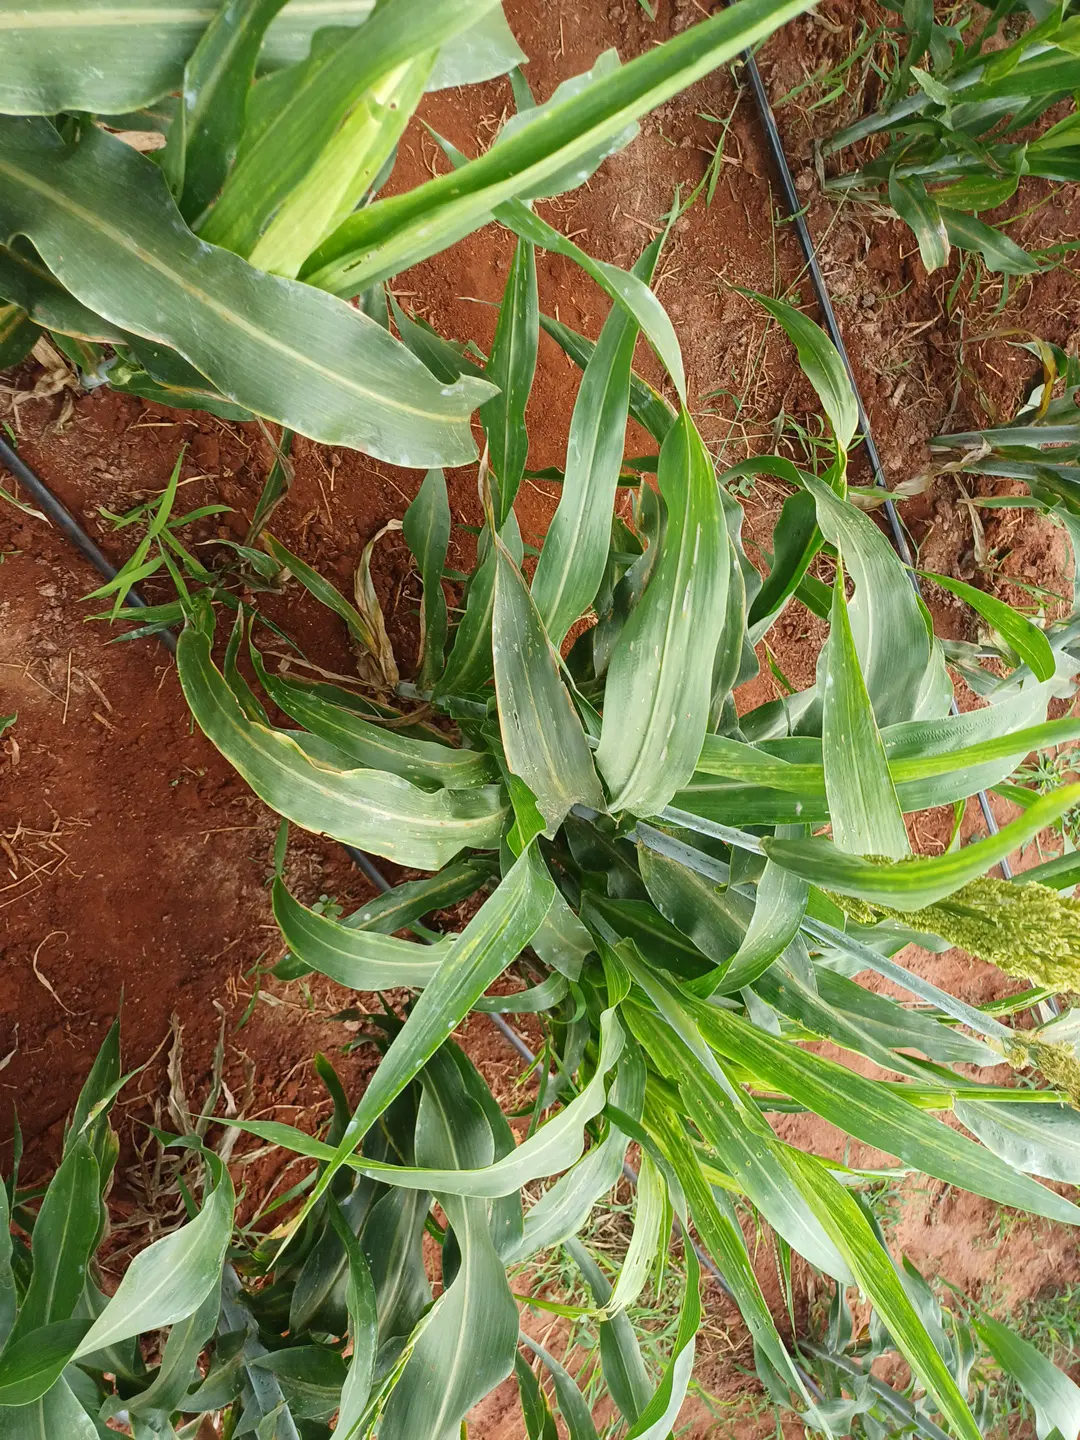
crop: sorghum
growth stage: flowering
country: Kenya
